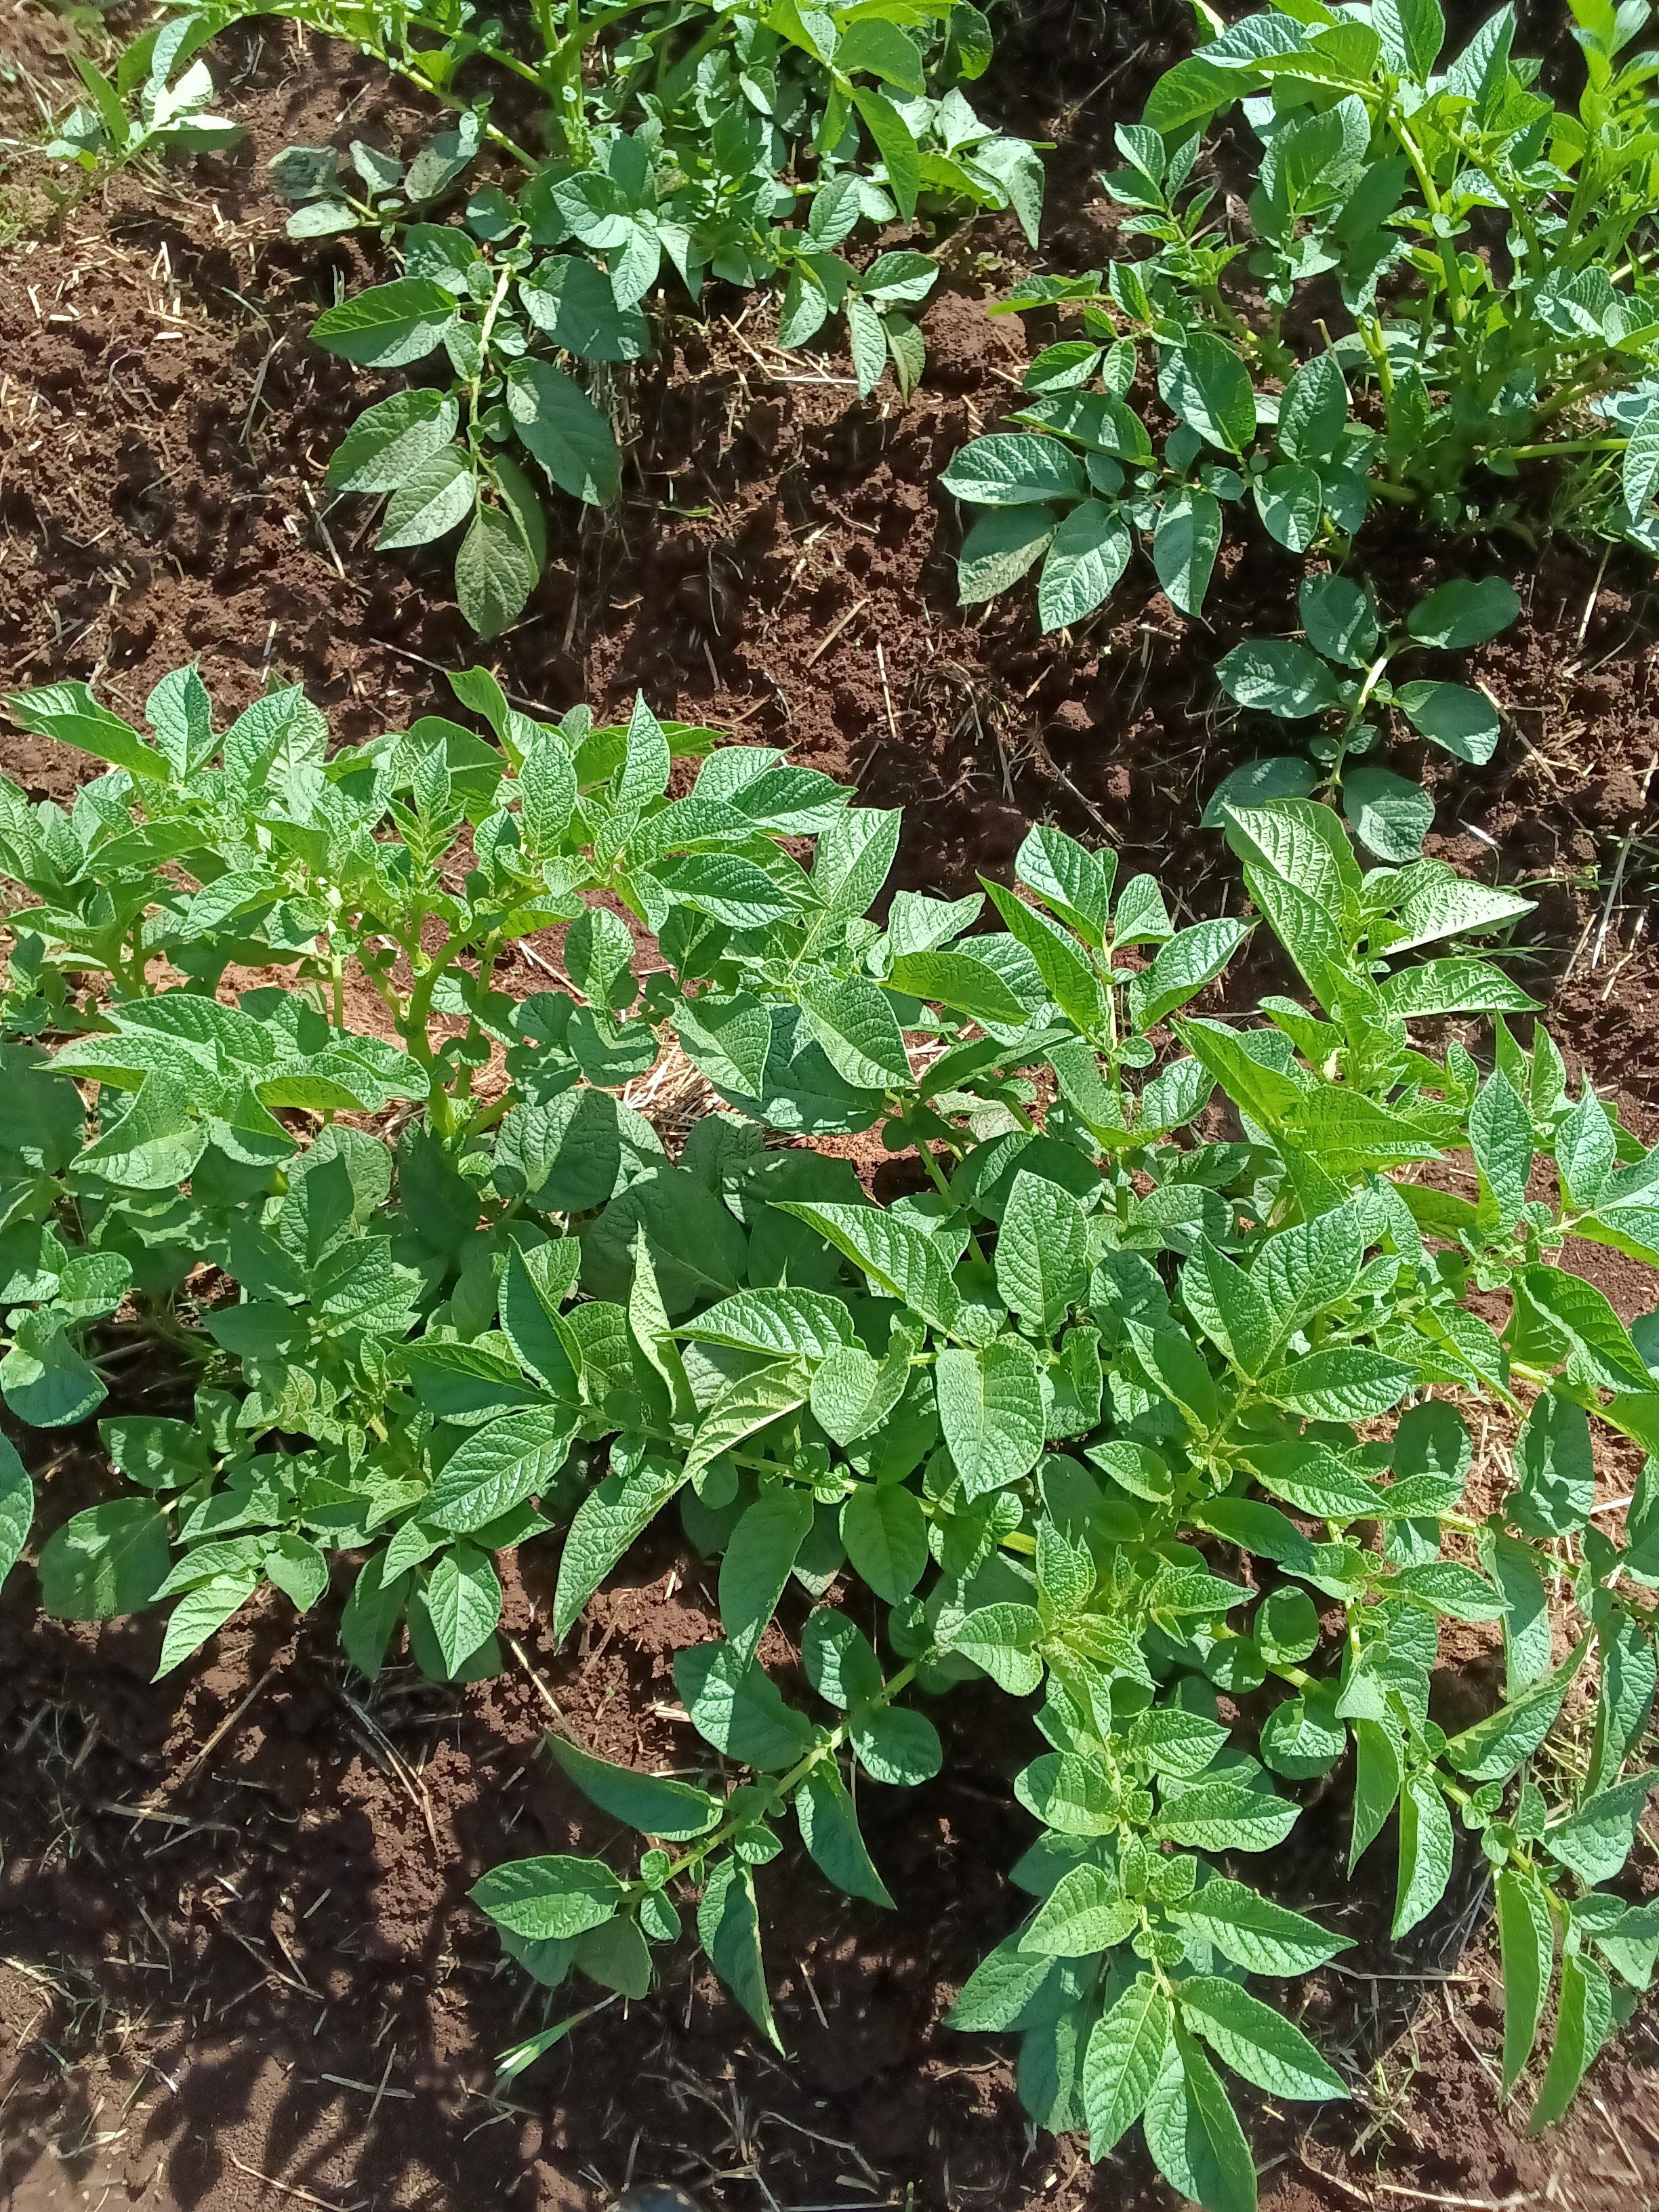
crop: potato
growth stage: vegetative
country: Kenya
